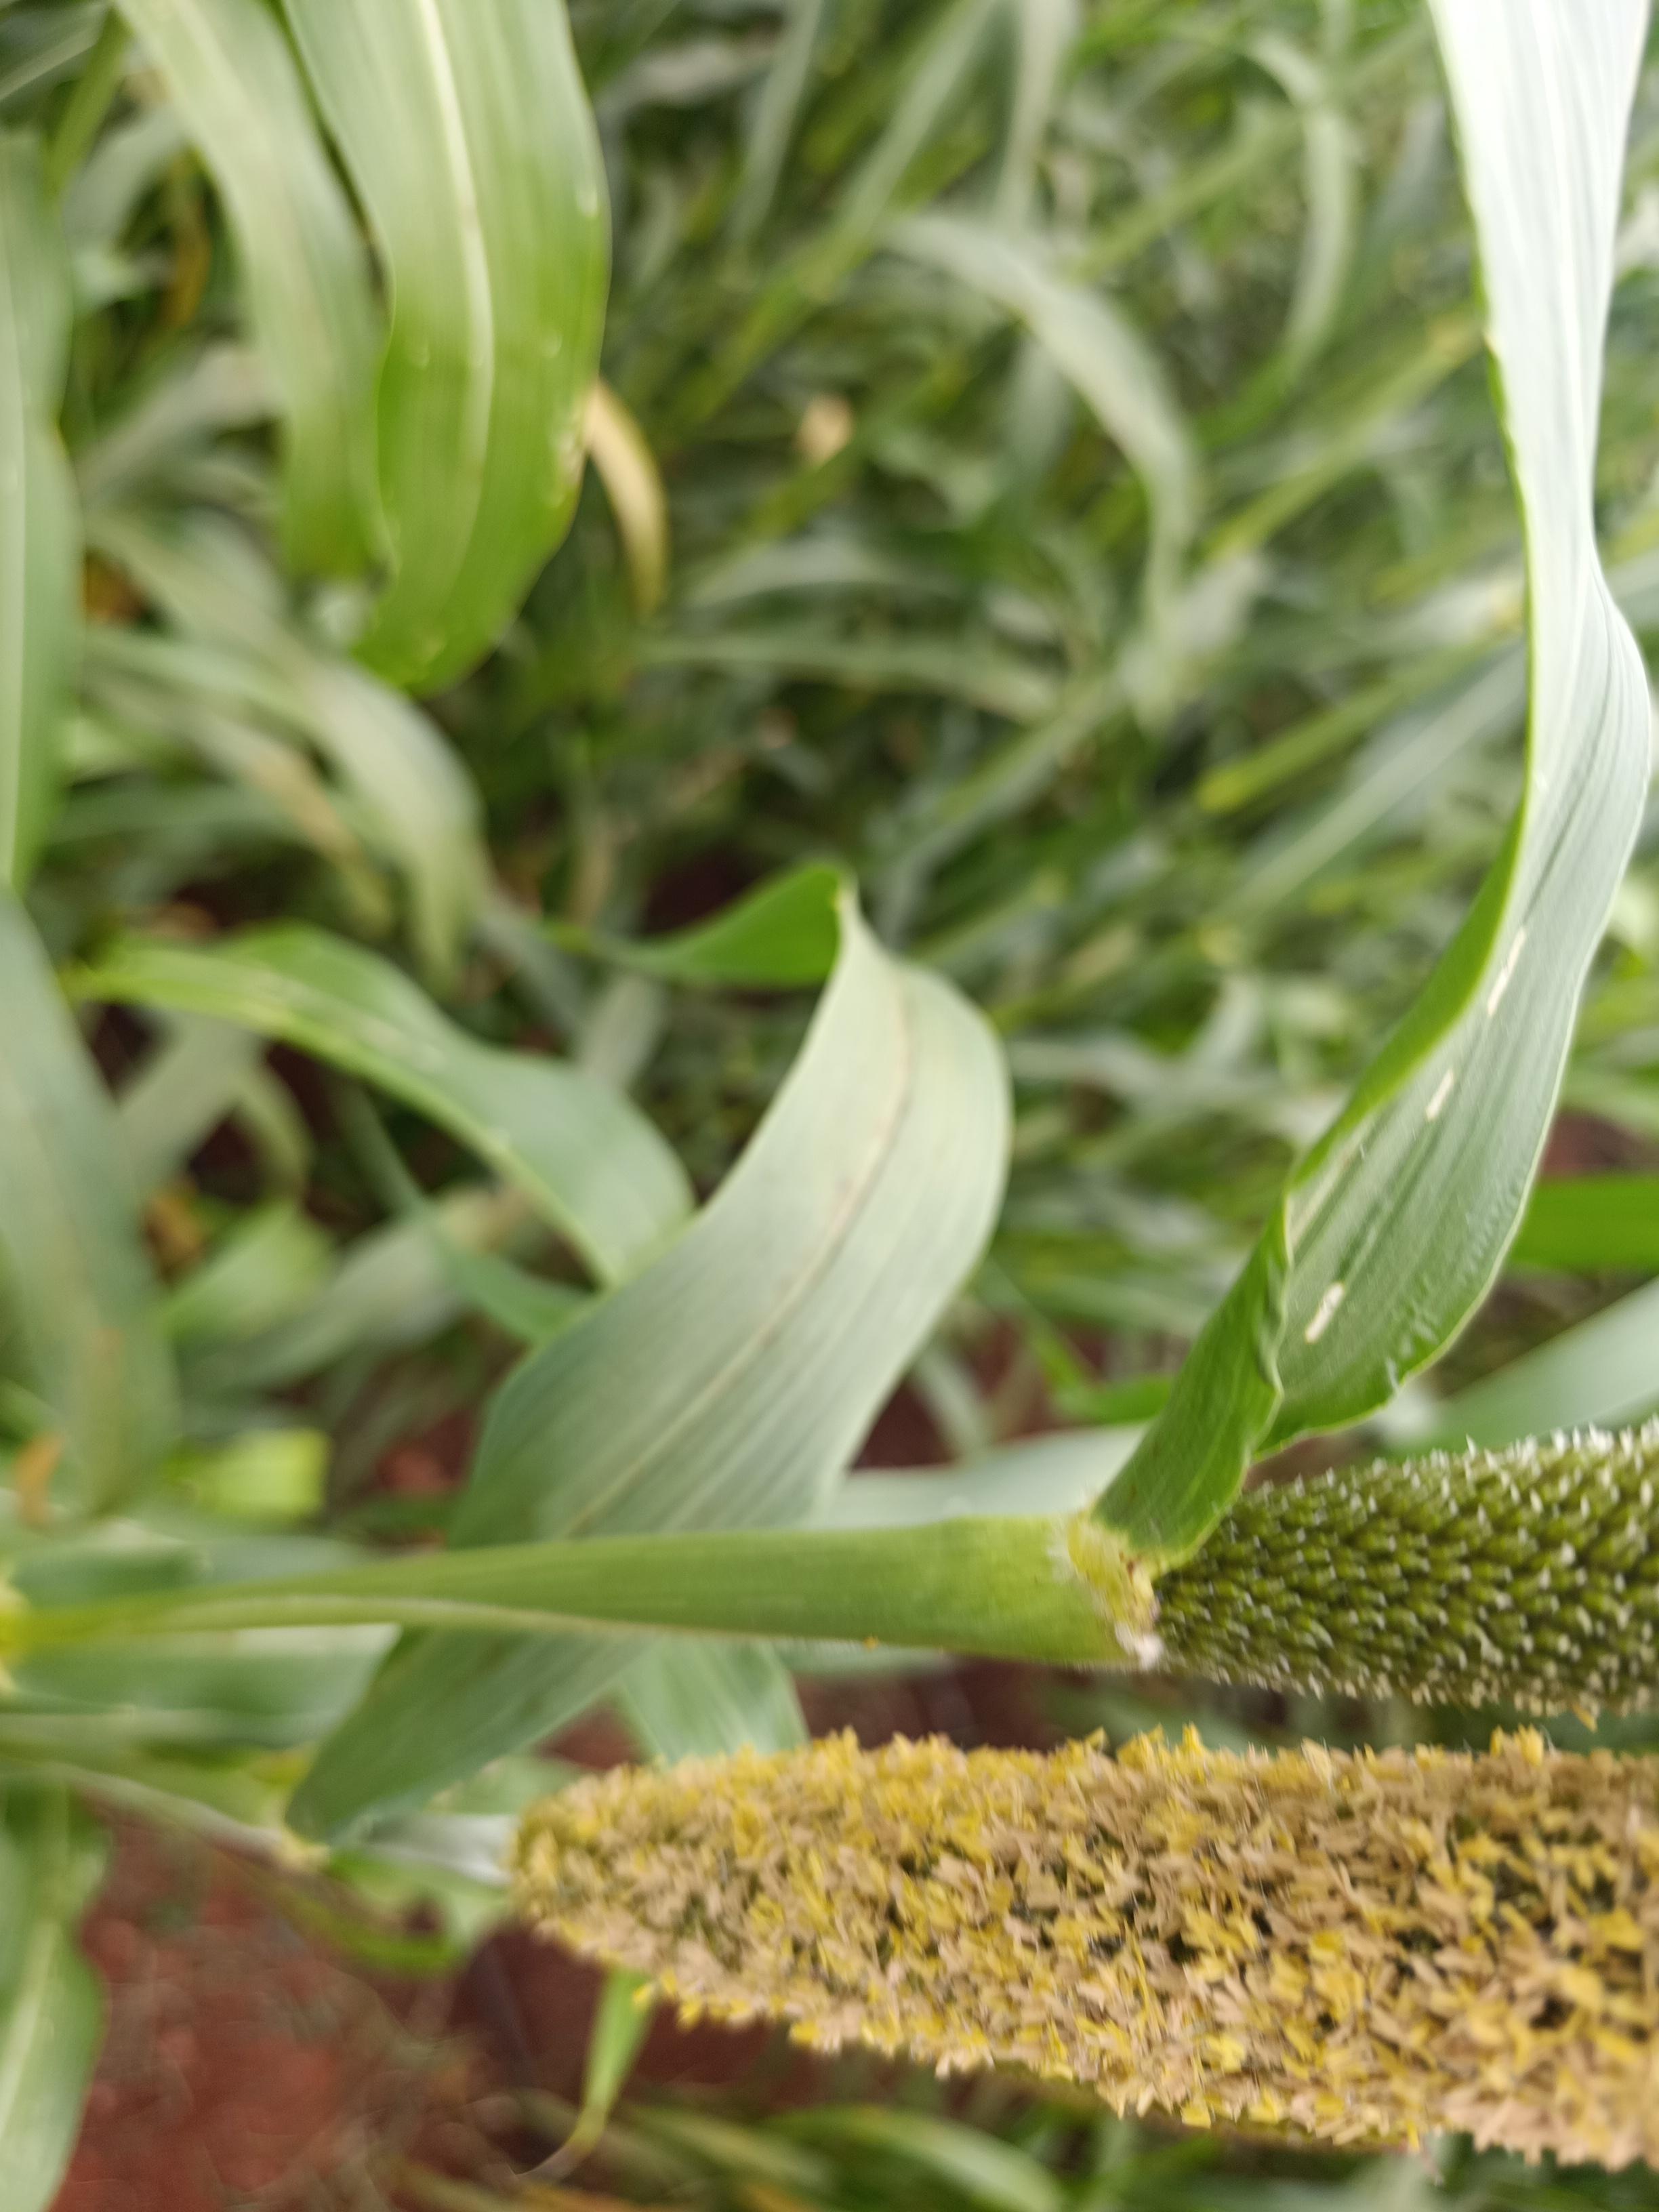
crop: pearl millet
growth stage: flowering
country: Kenya
